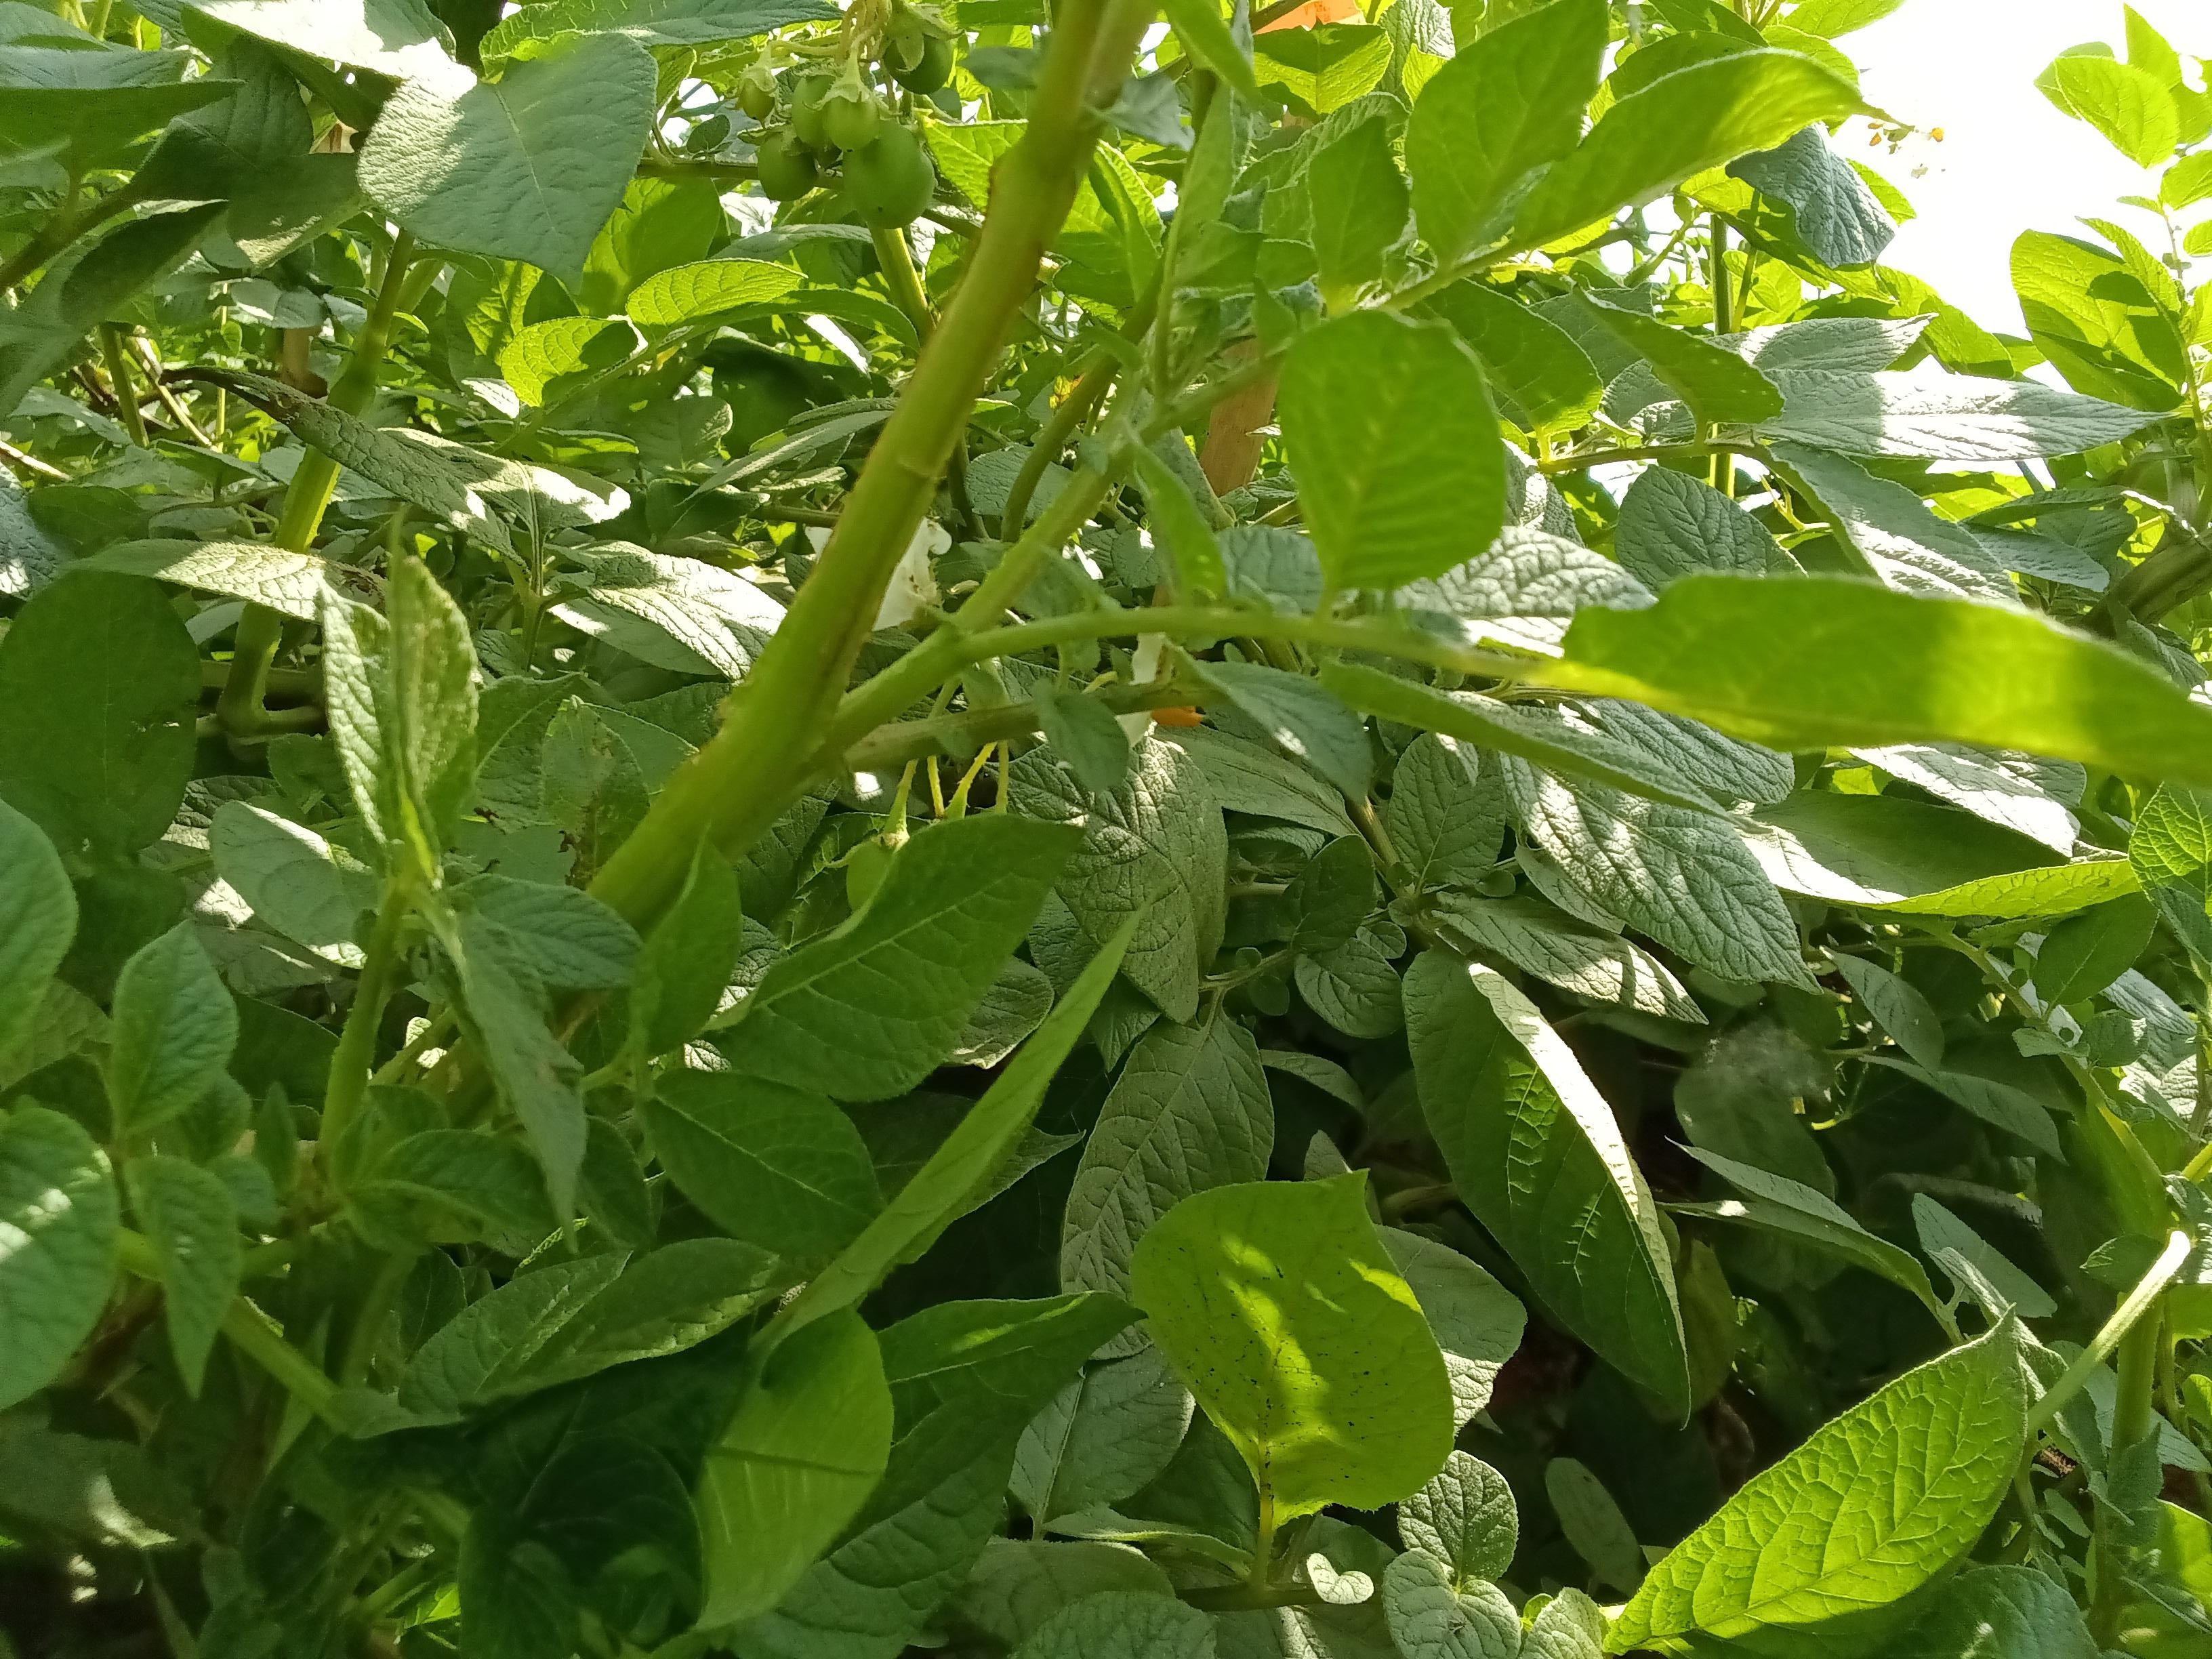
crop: potato
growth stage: maturity
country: Kenya
